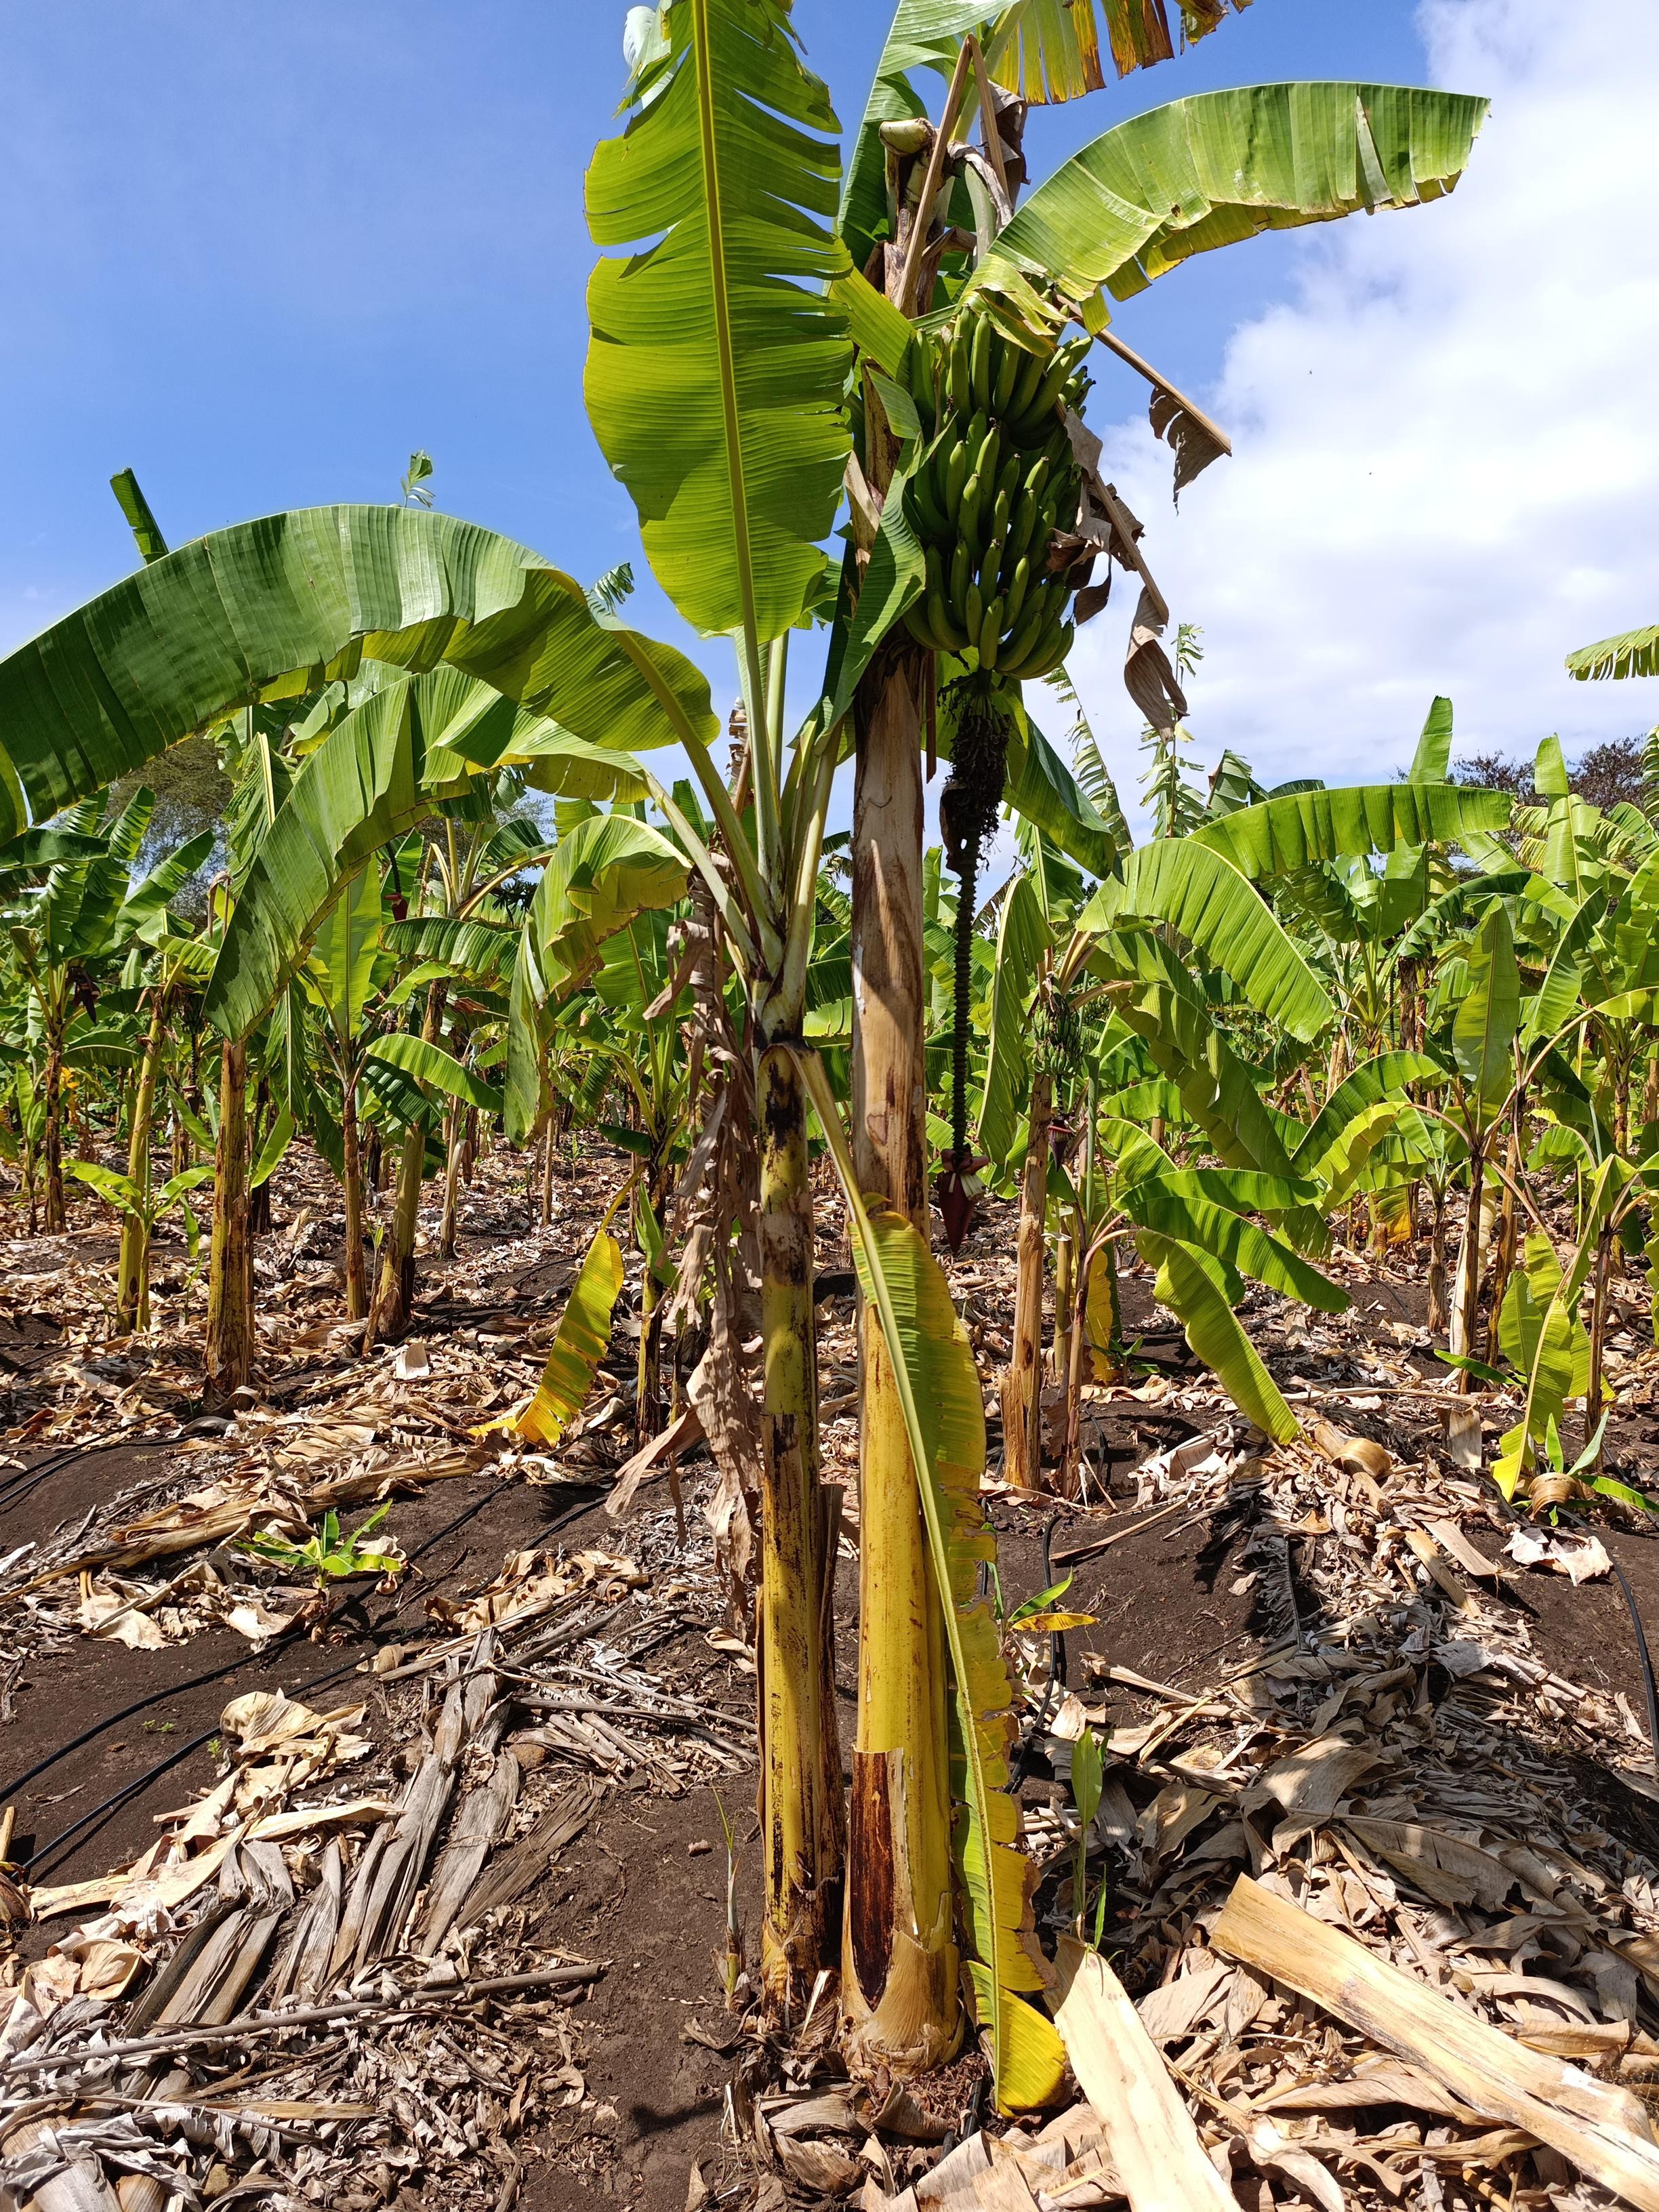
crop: banana
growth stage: development fruit
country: Tanzania
